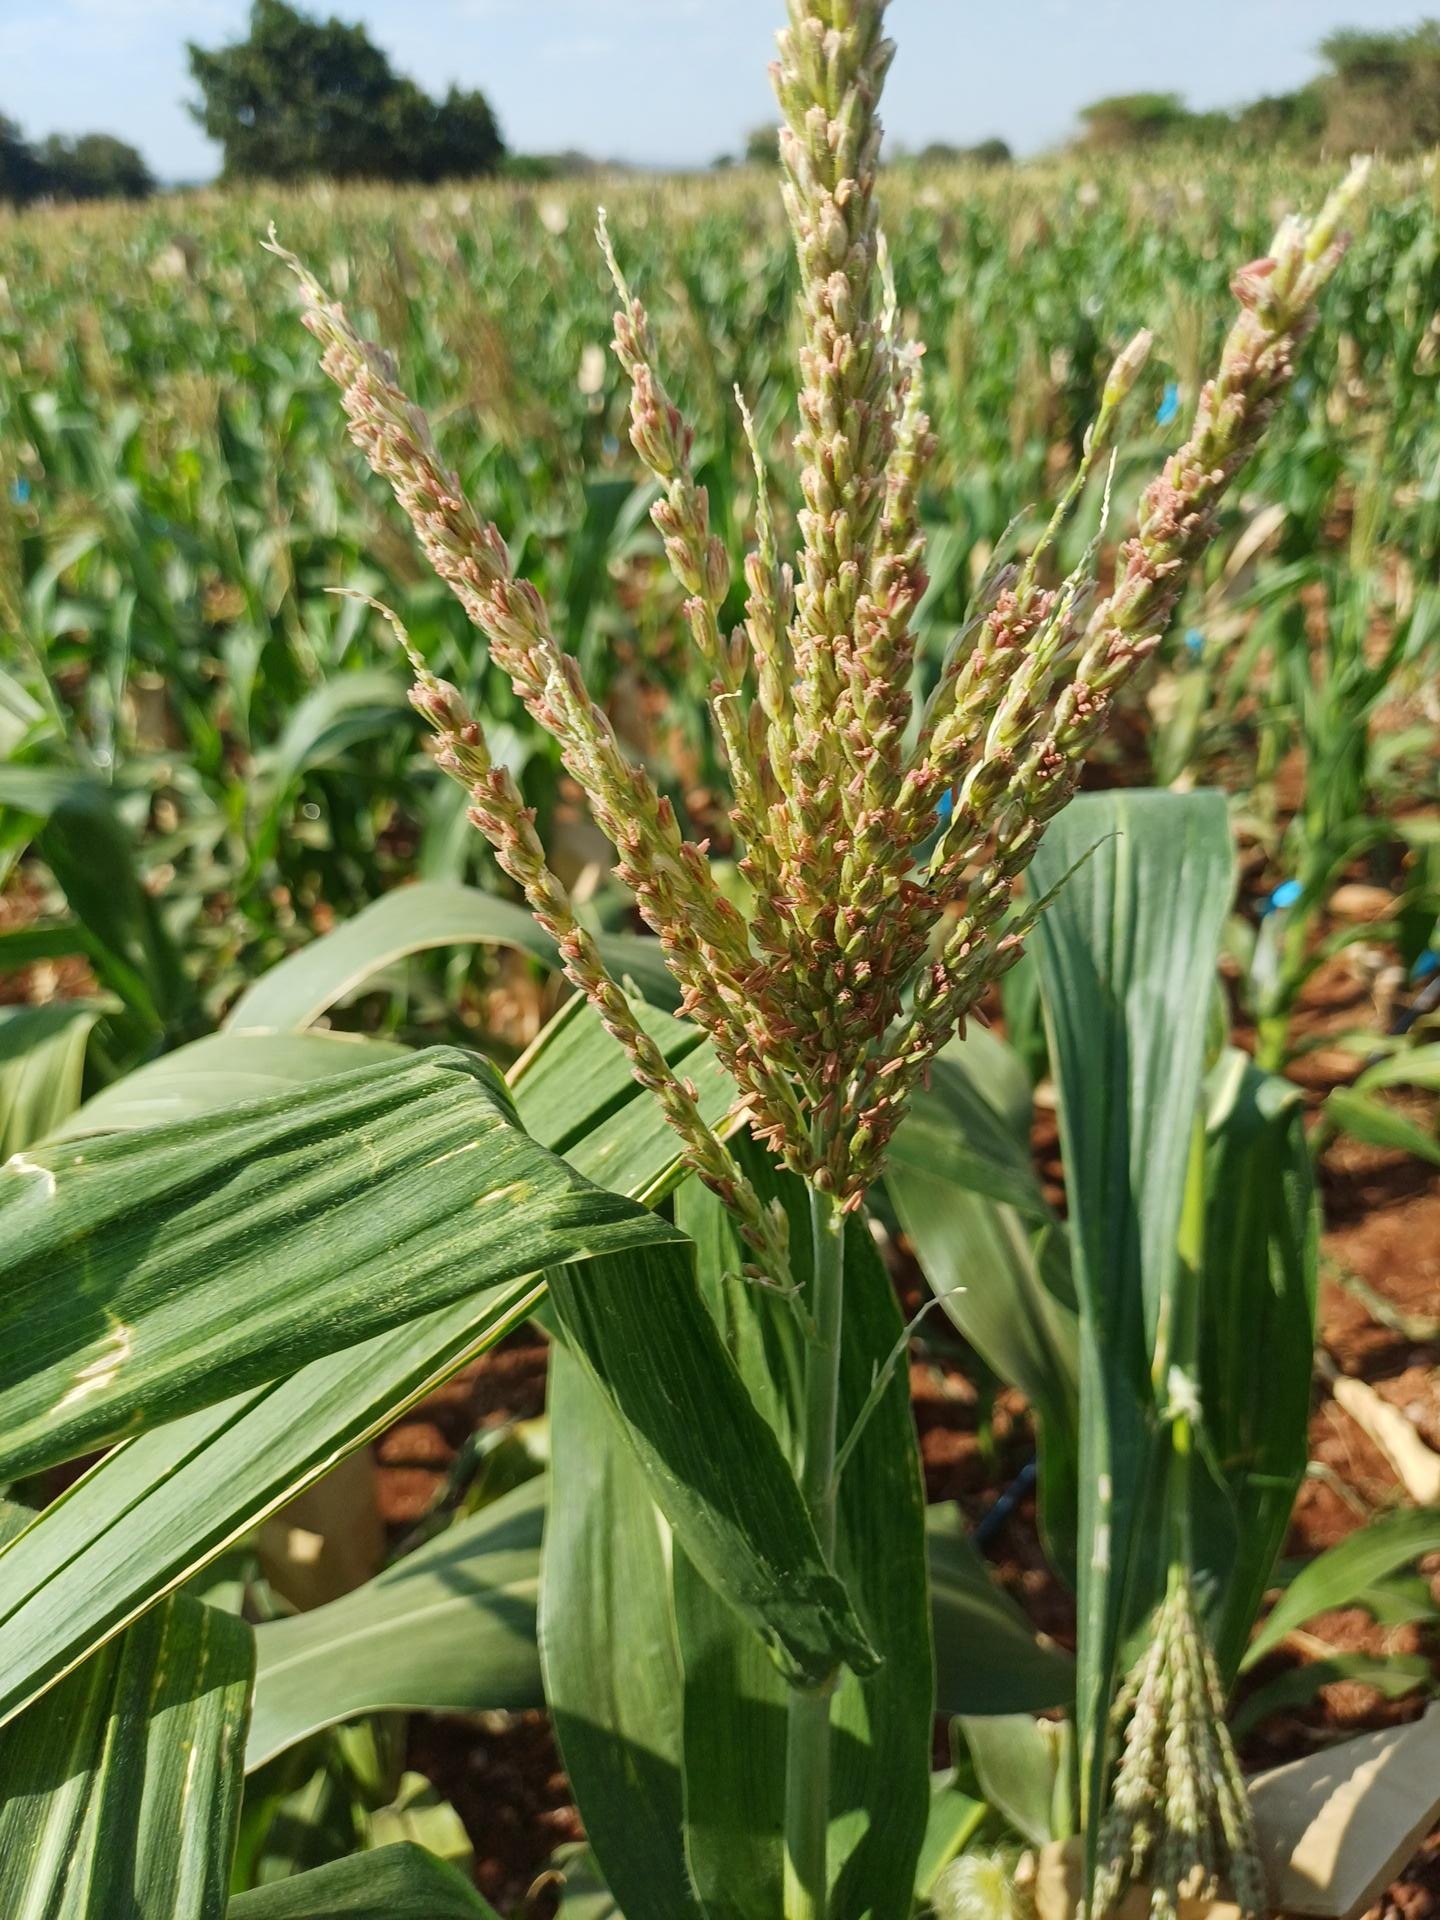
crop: maize
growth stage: flowering
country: Kenya
